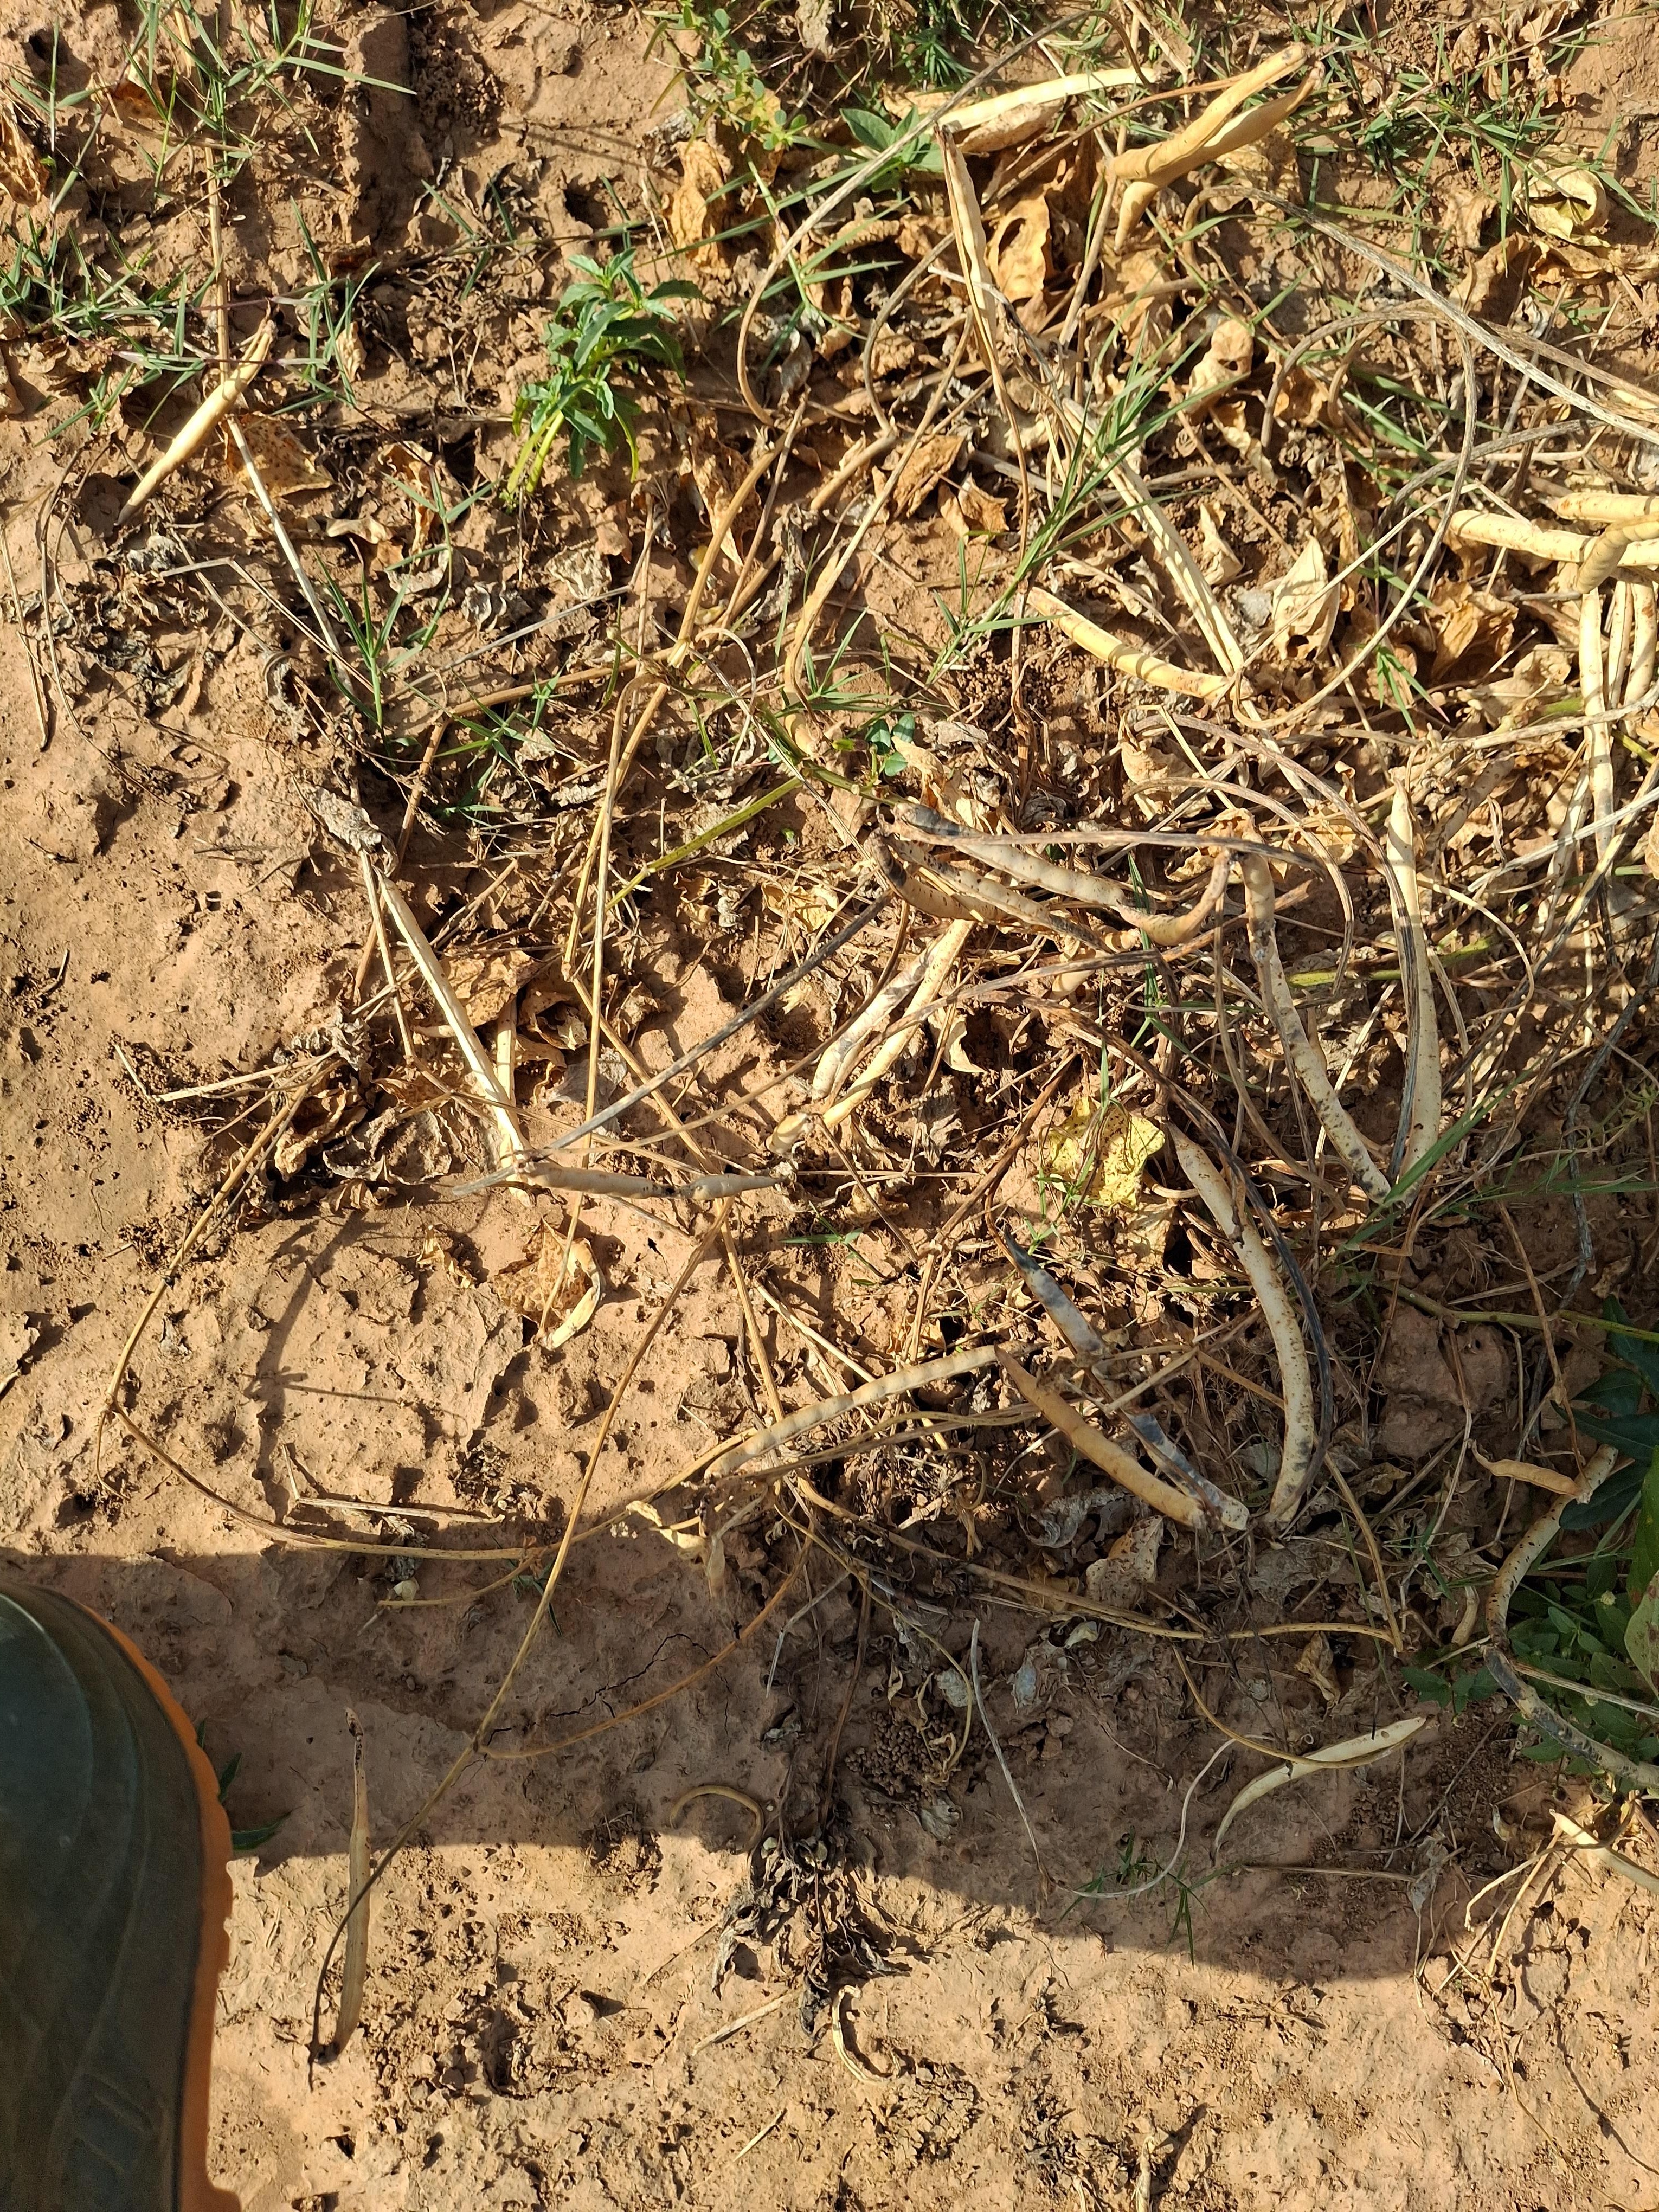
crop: cowpea
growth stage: maturity
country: Nigeria
